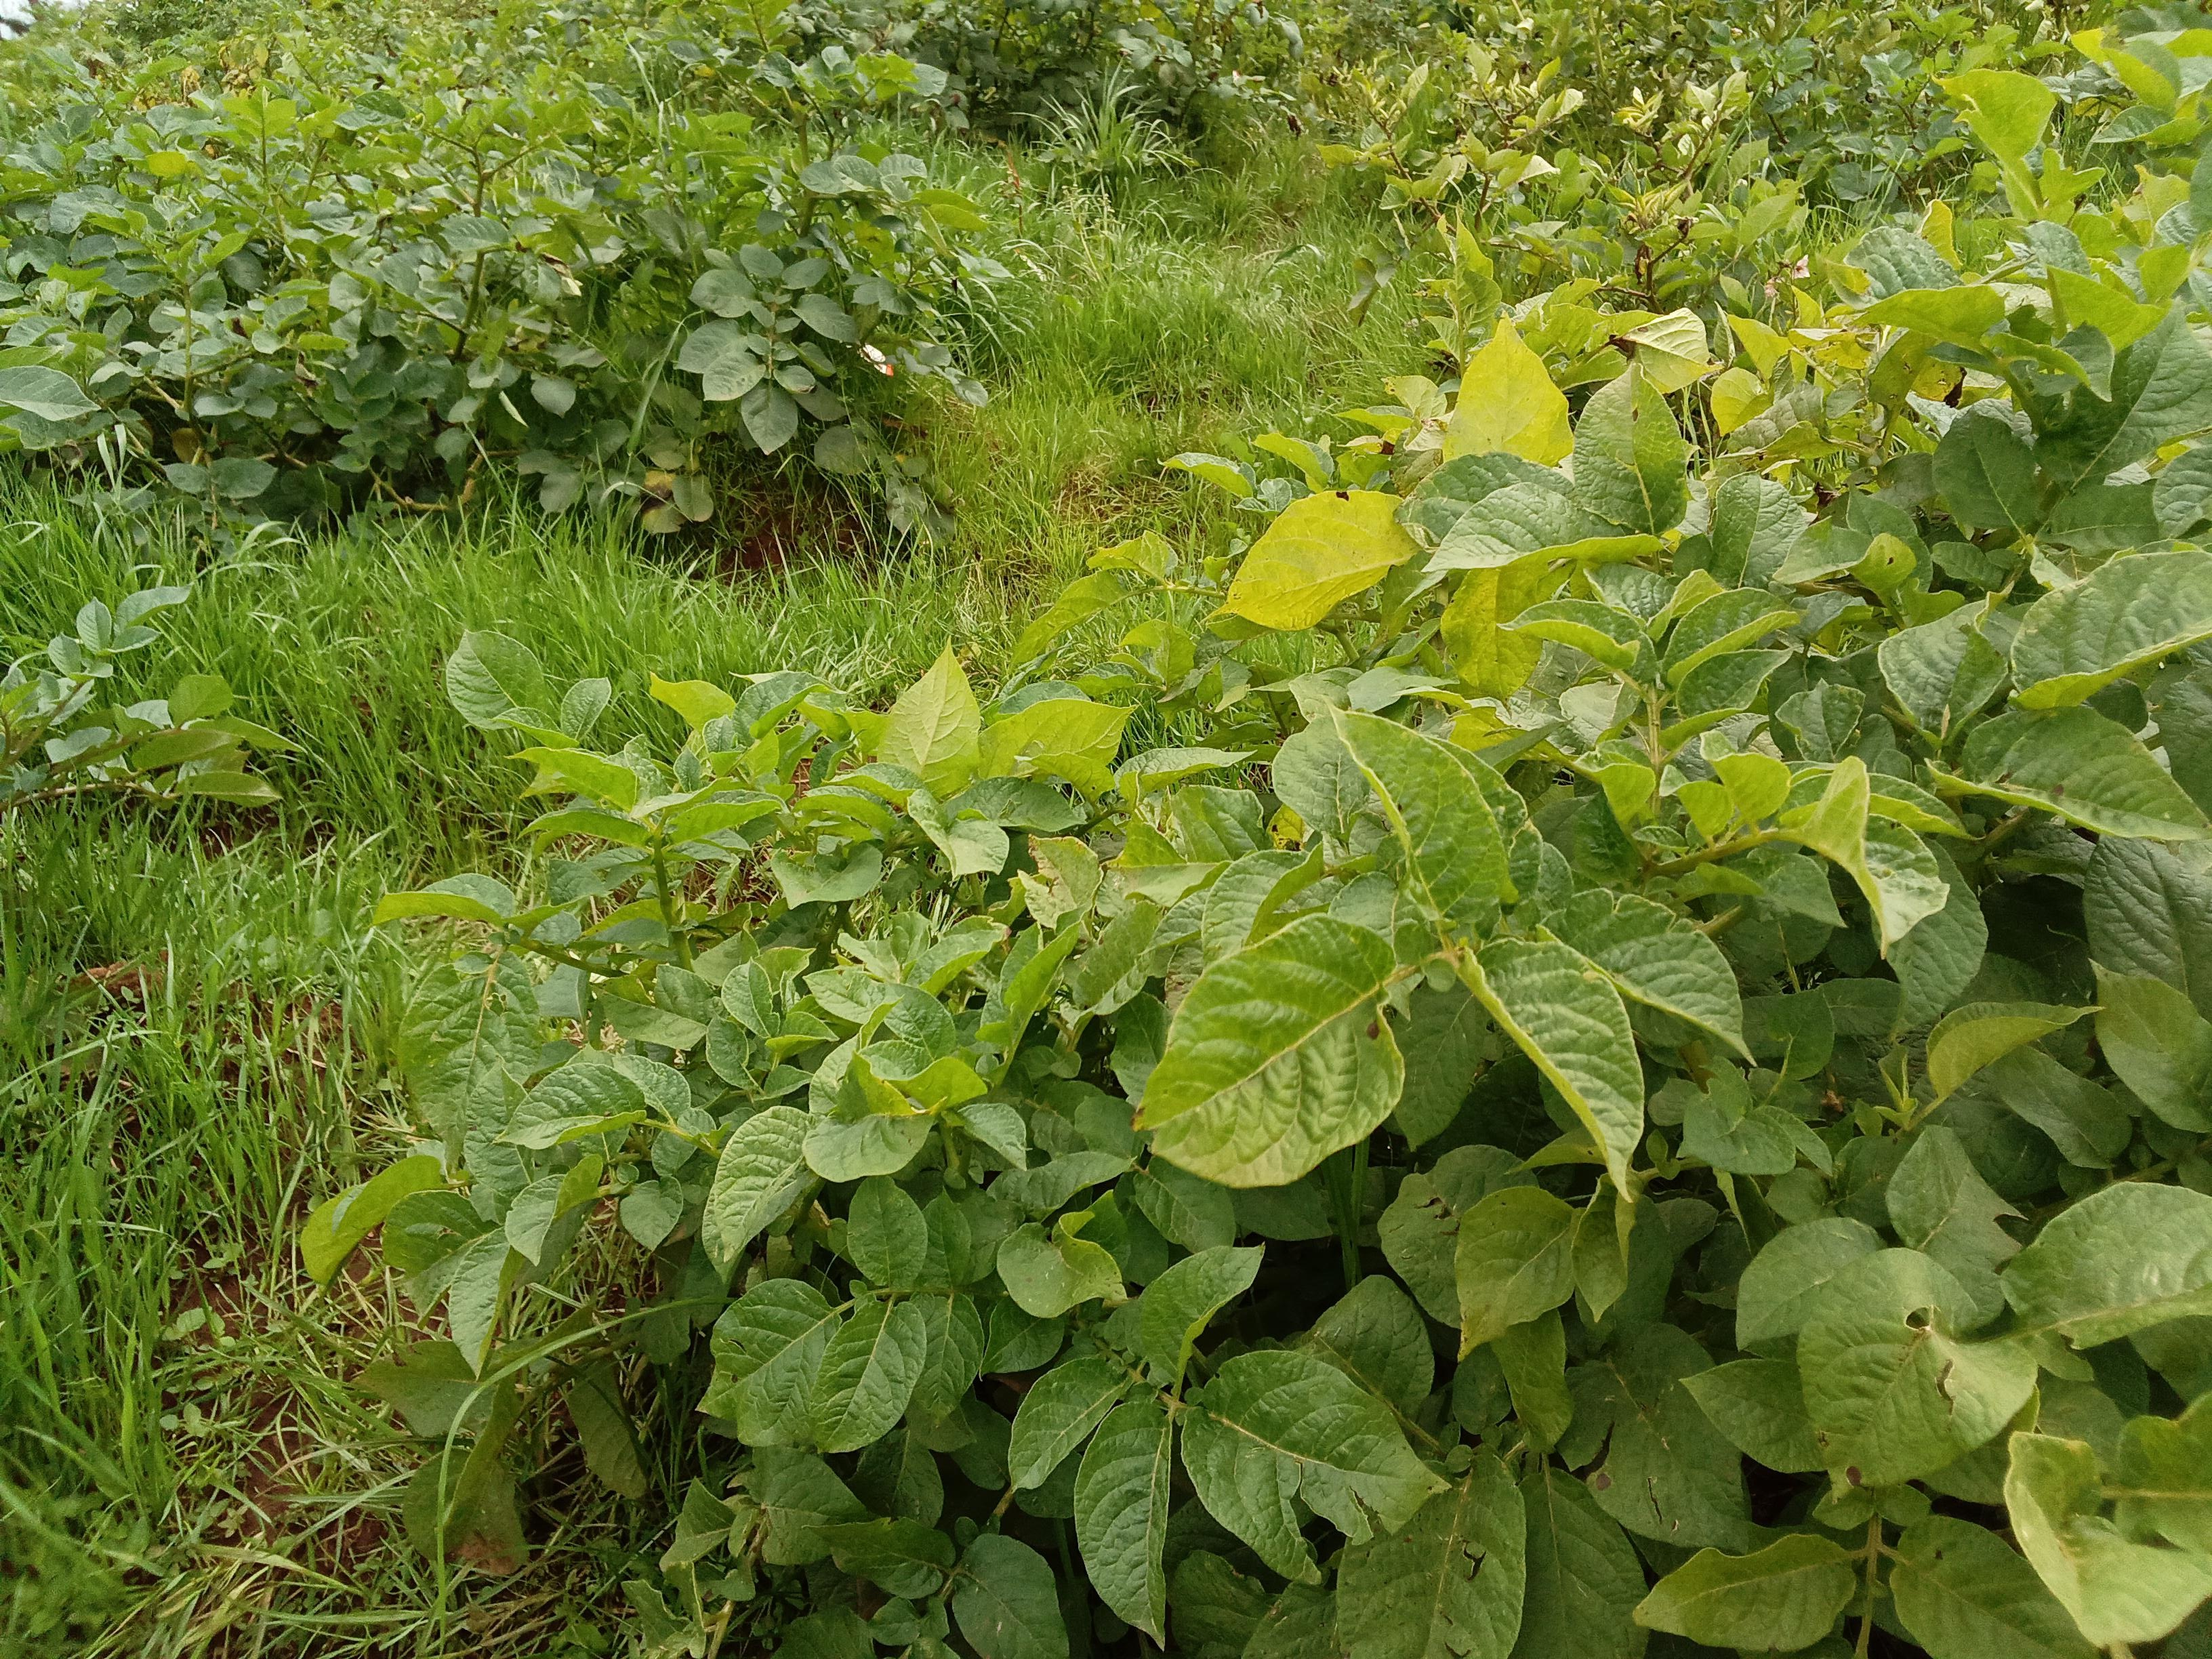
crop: potato
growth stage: harvest maturity
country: Kenya
